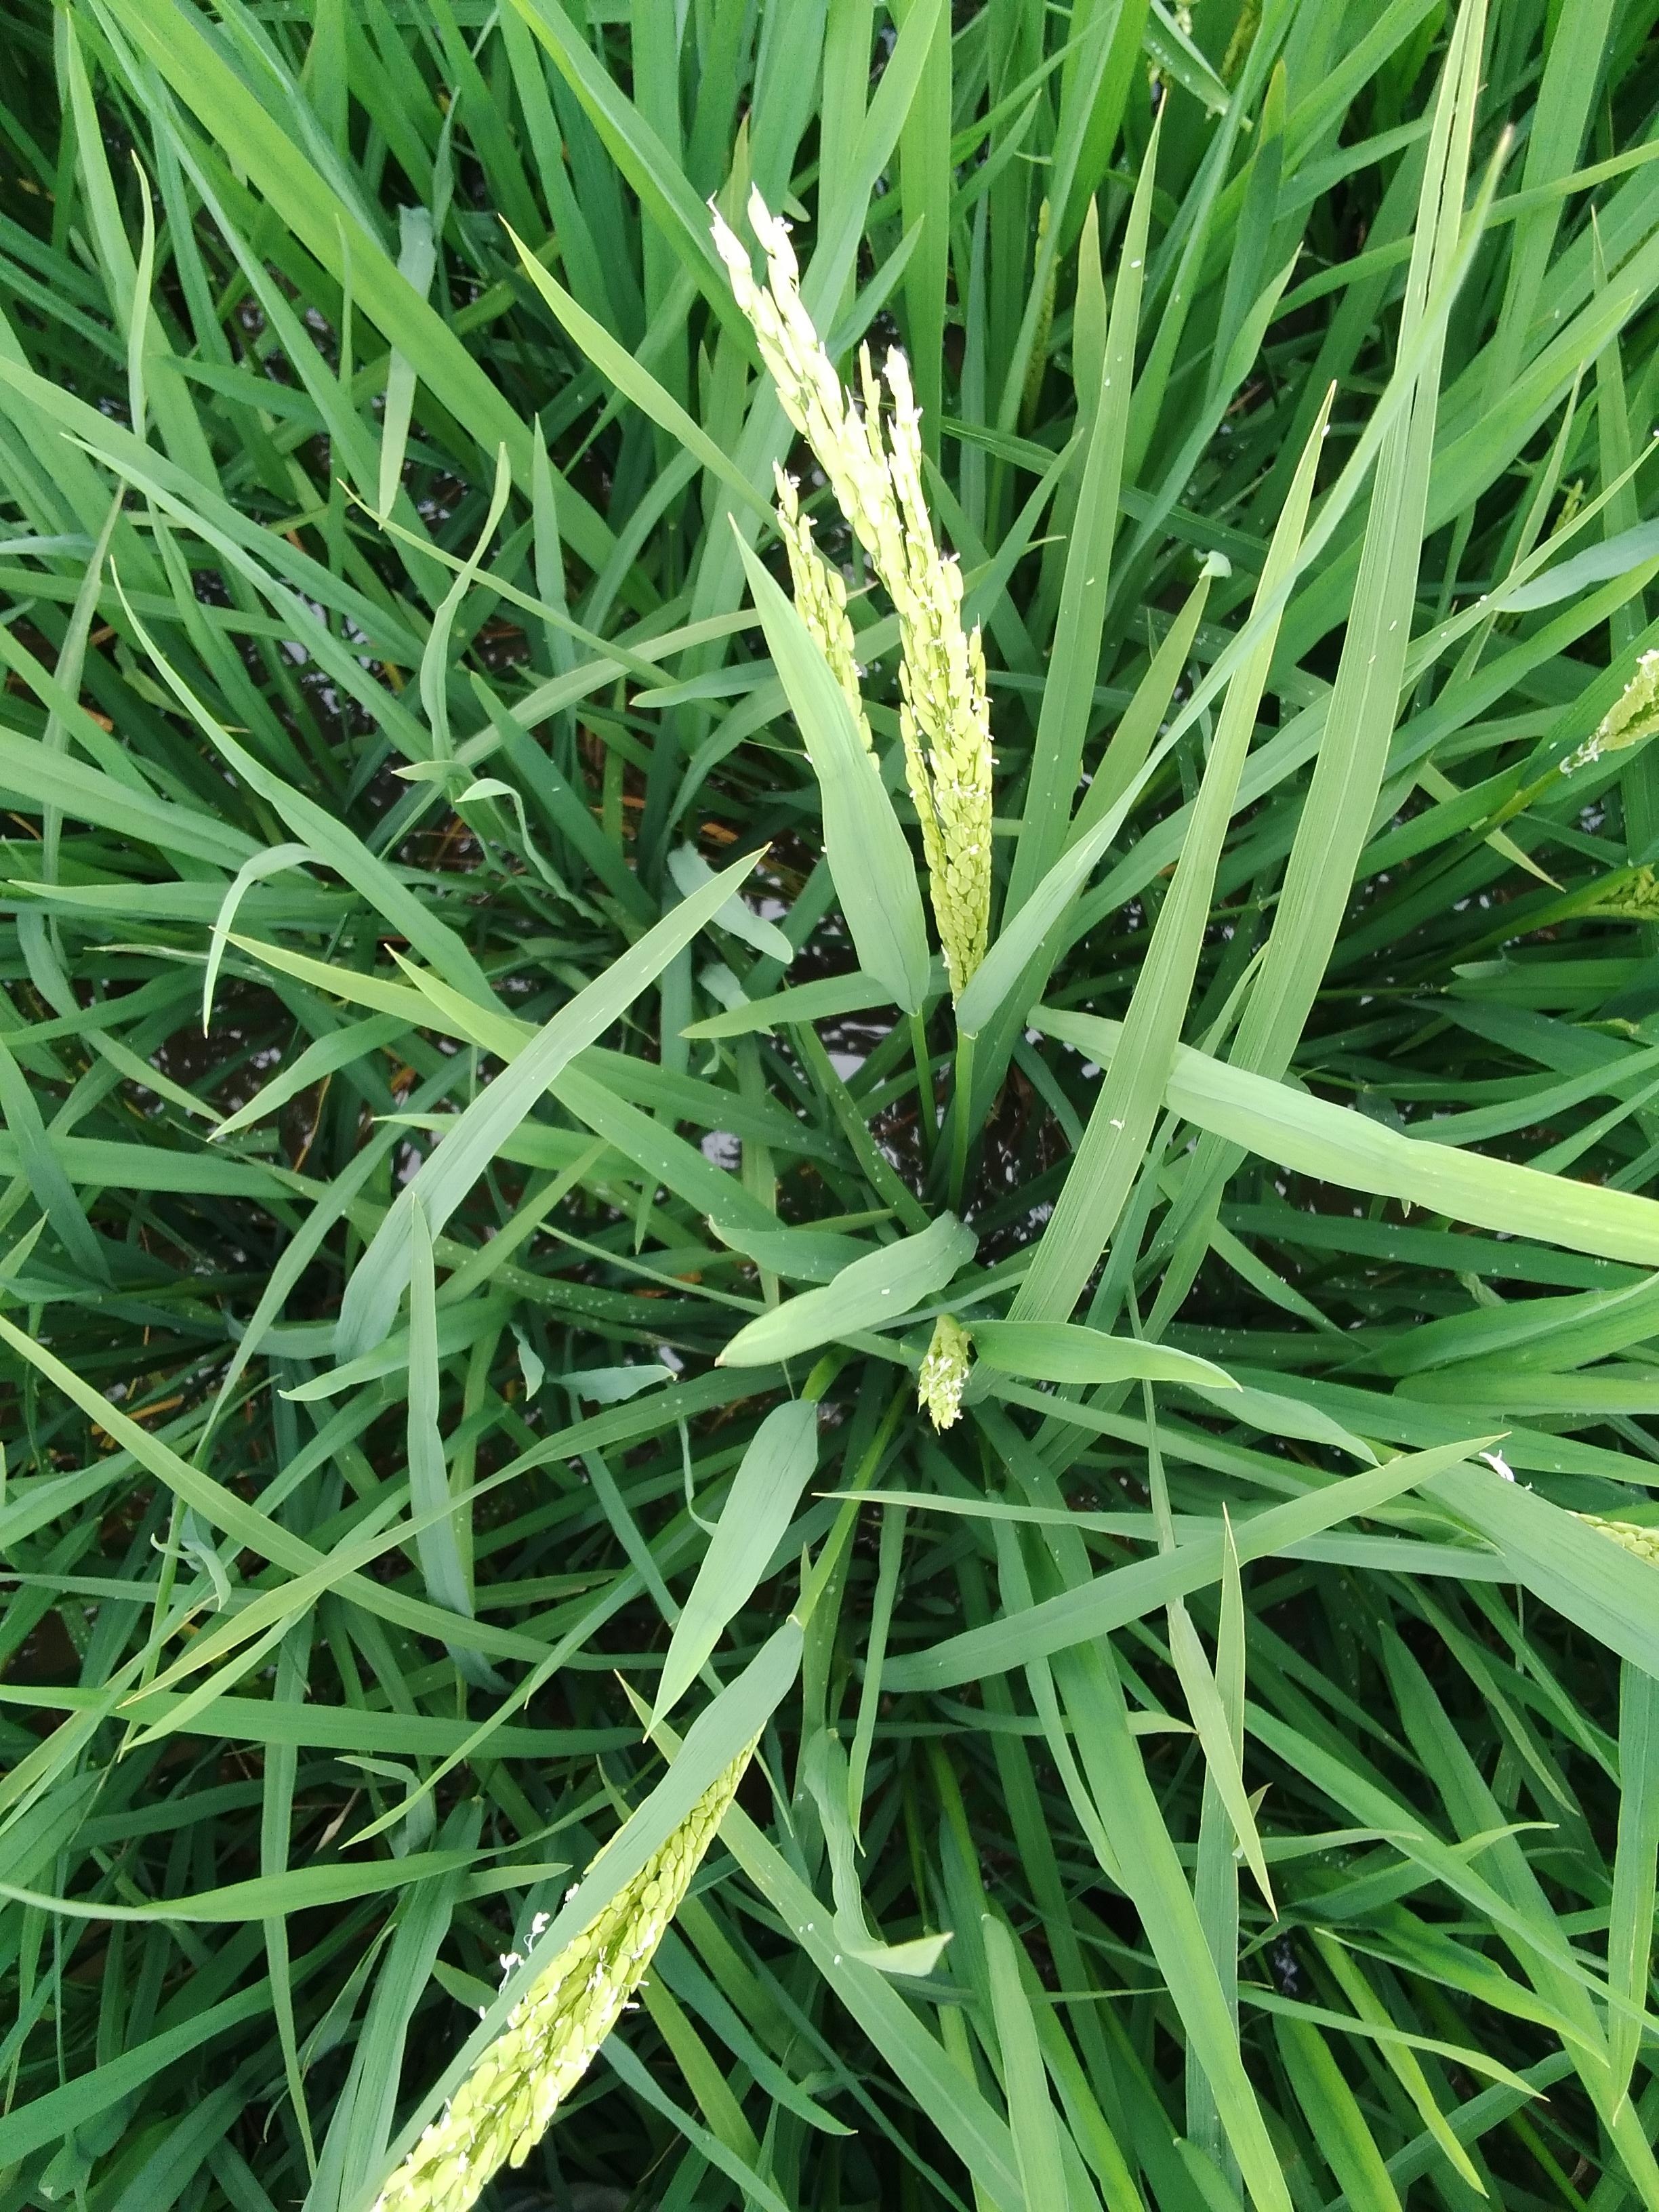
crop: rice
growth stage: flowering
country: Nigeria
